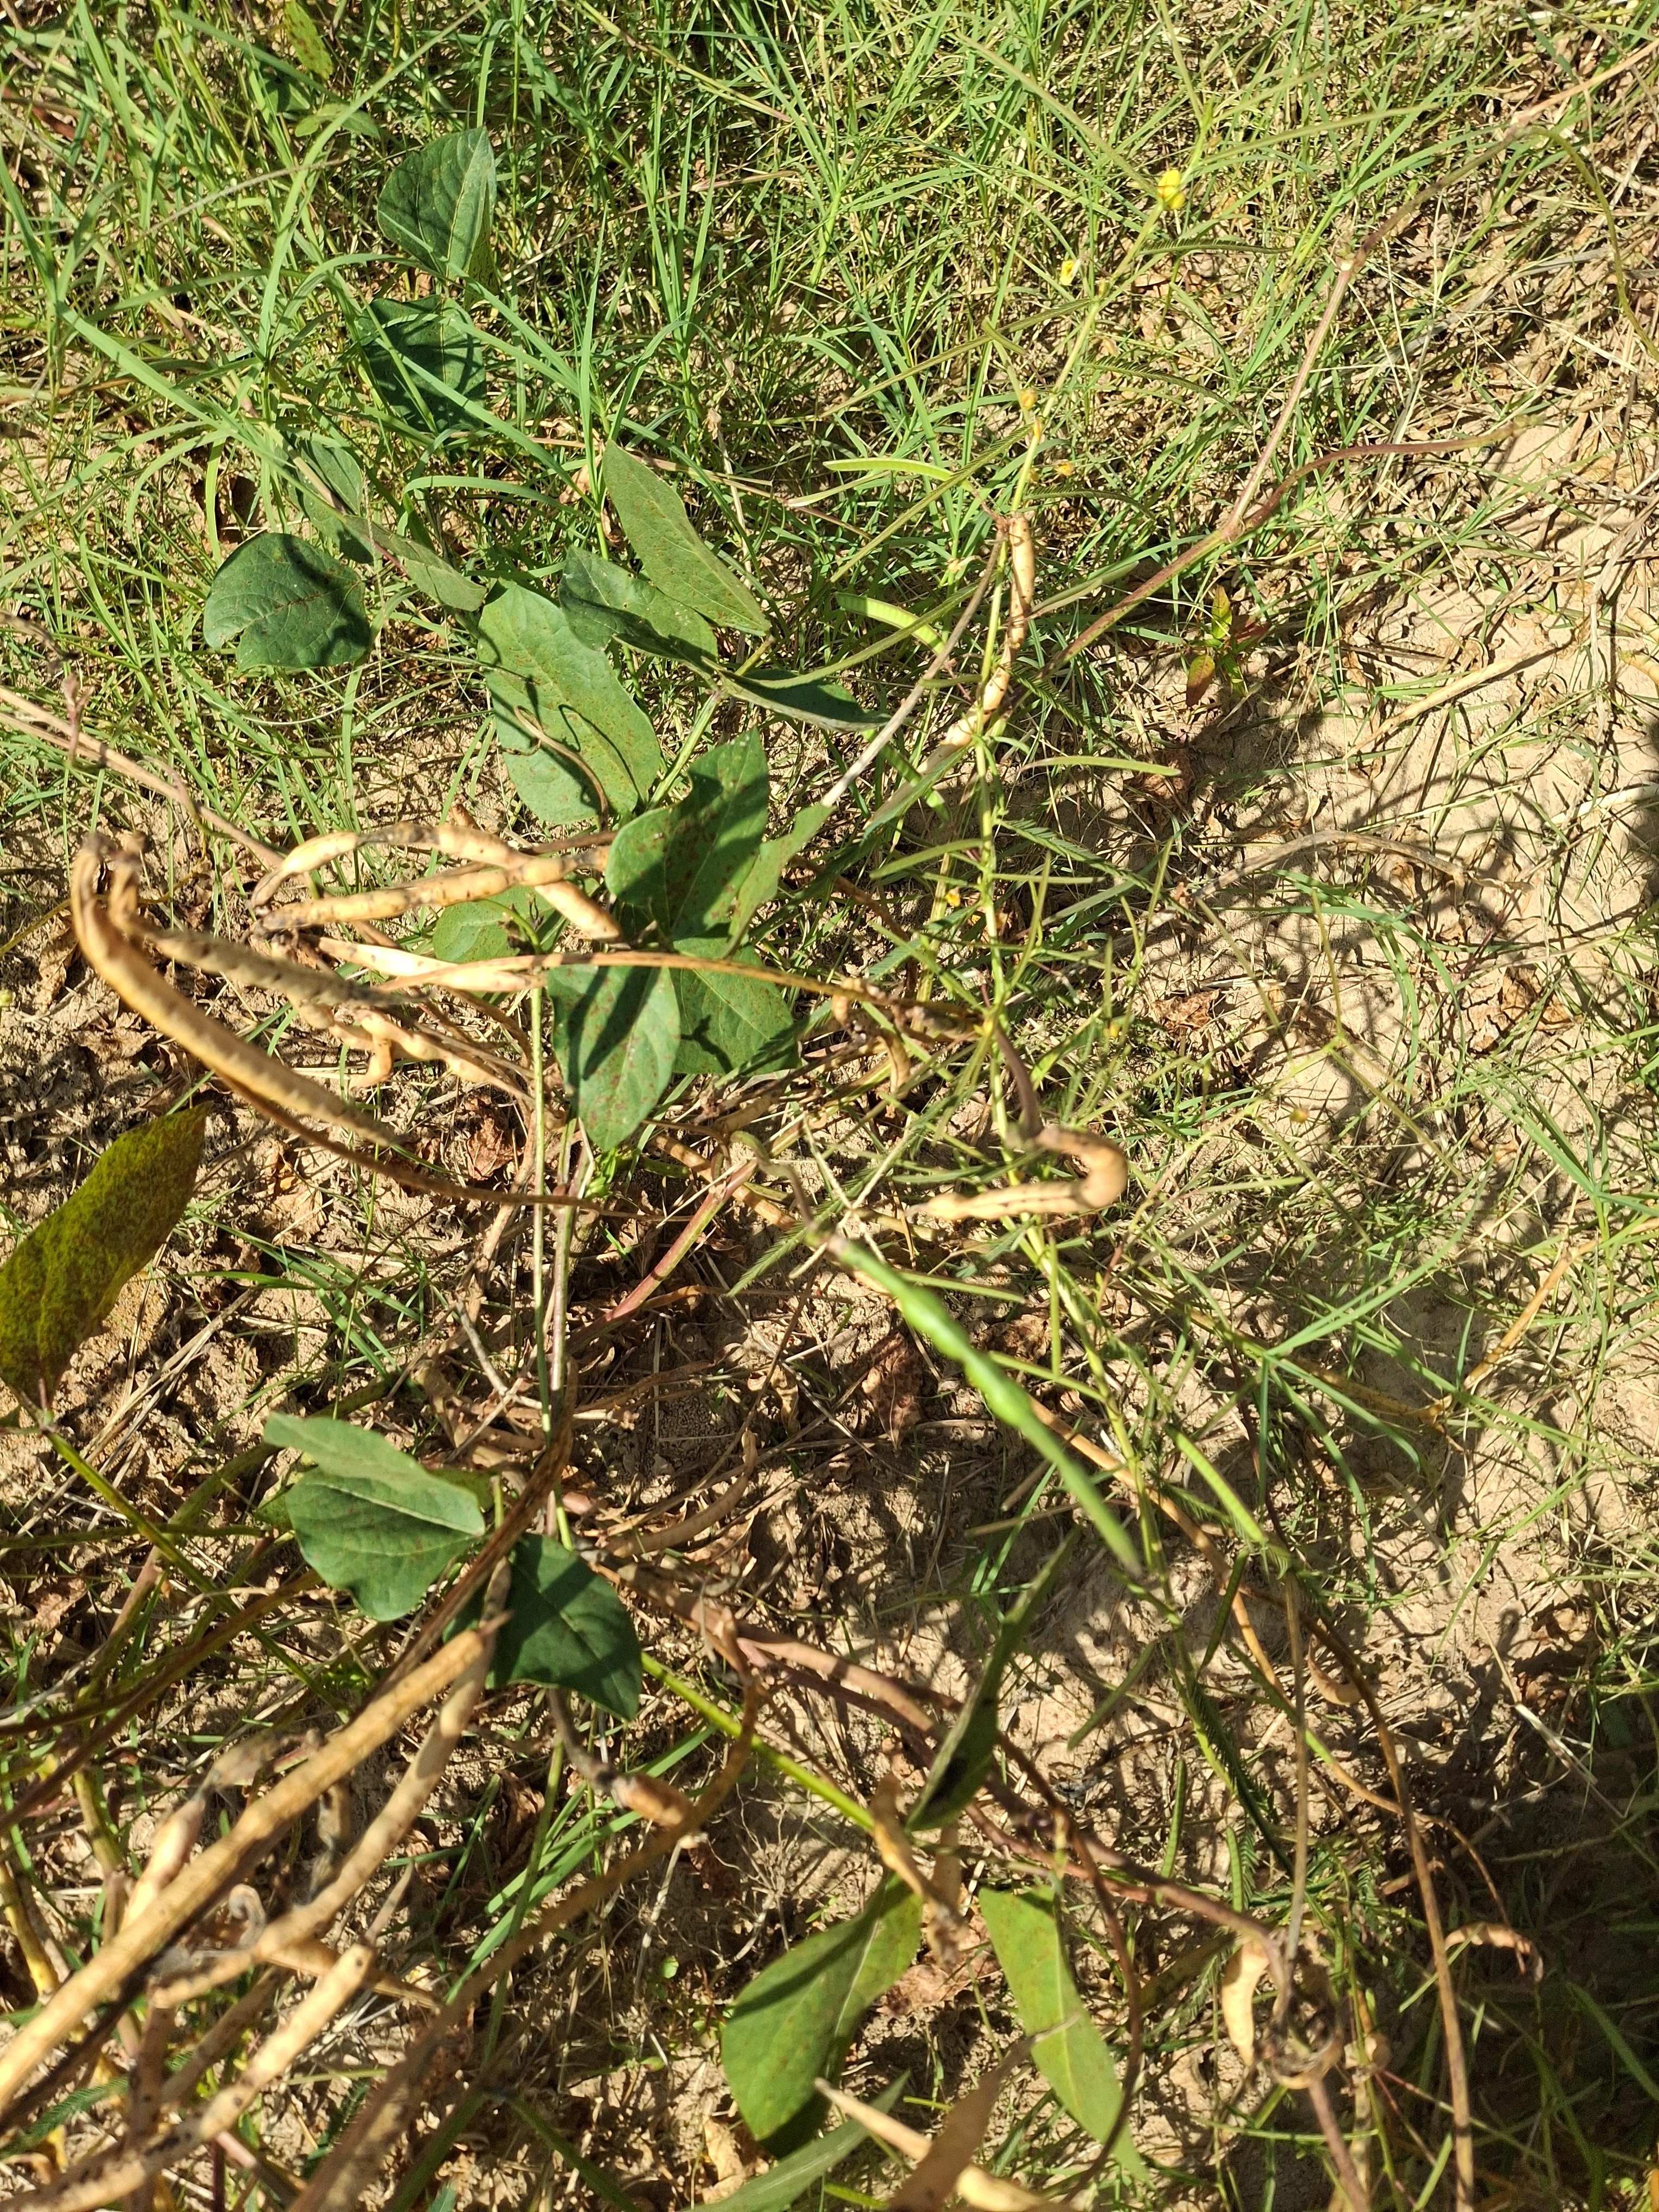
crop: cowpea
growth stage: maturity
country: Nigeria
